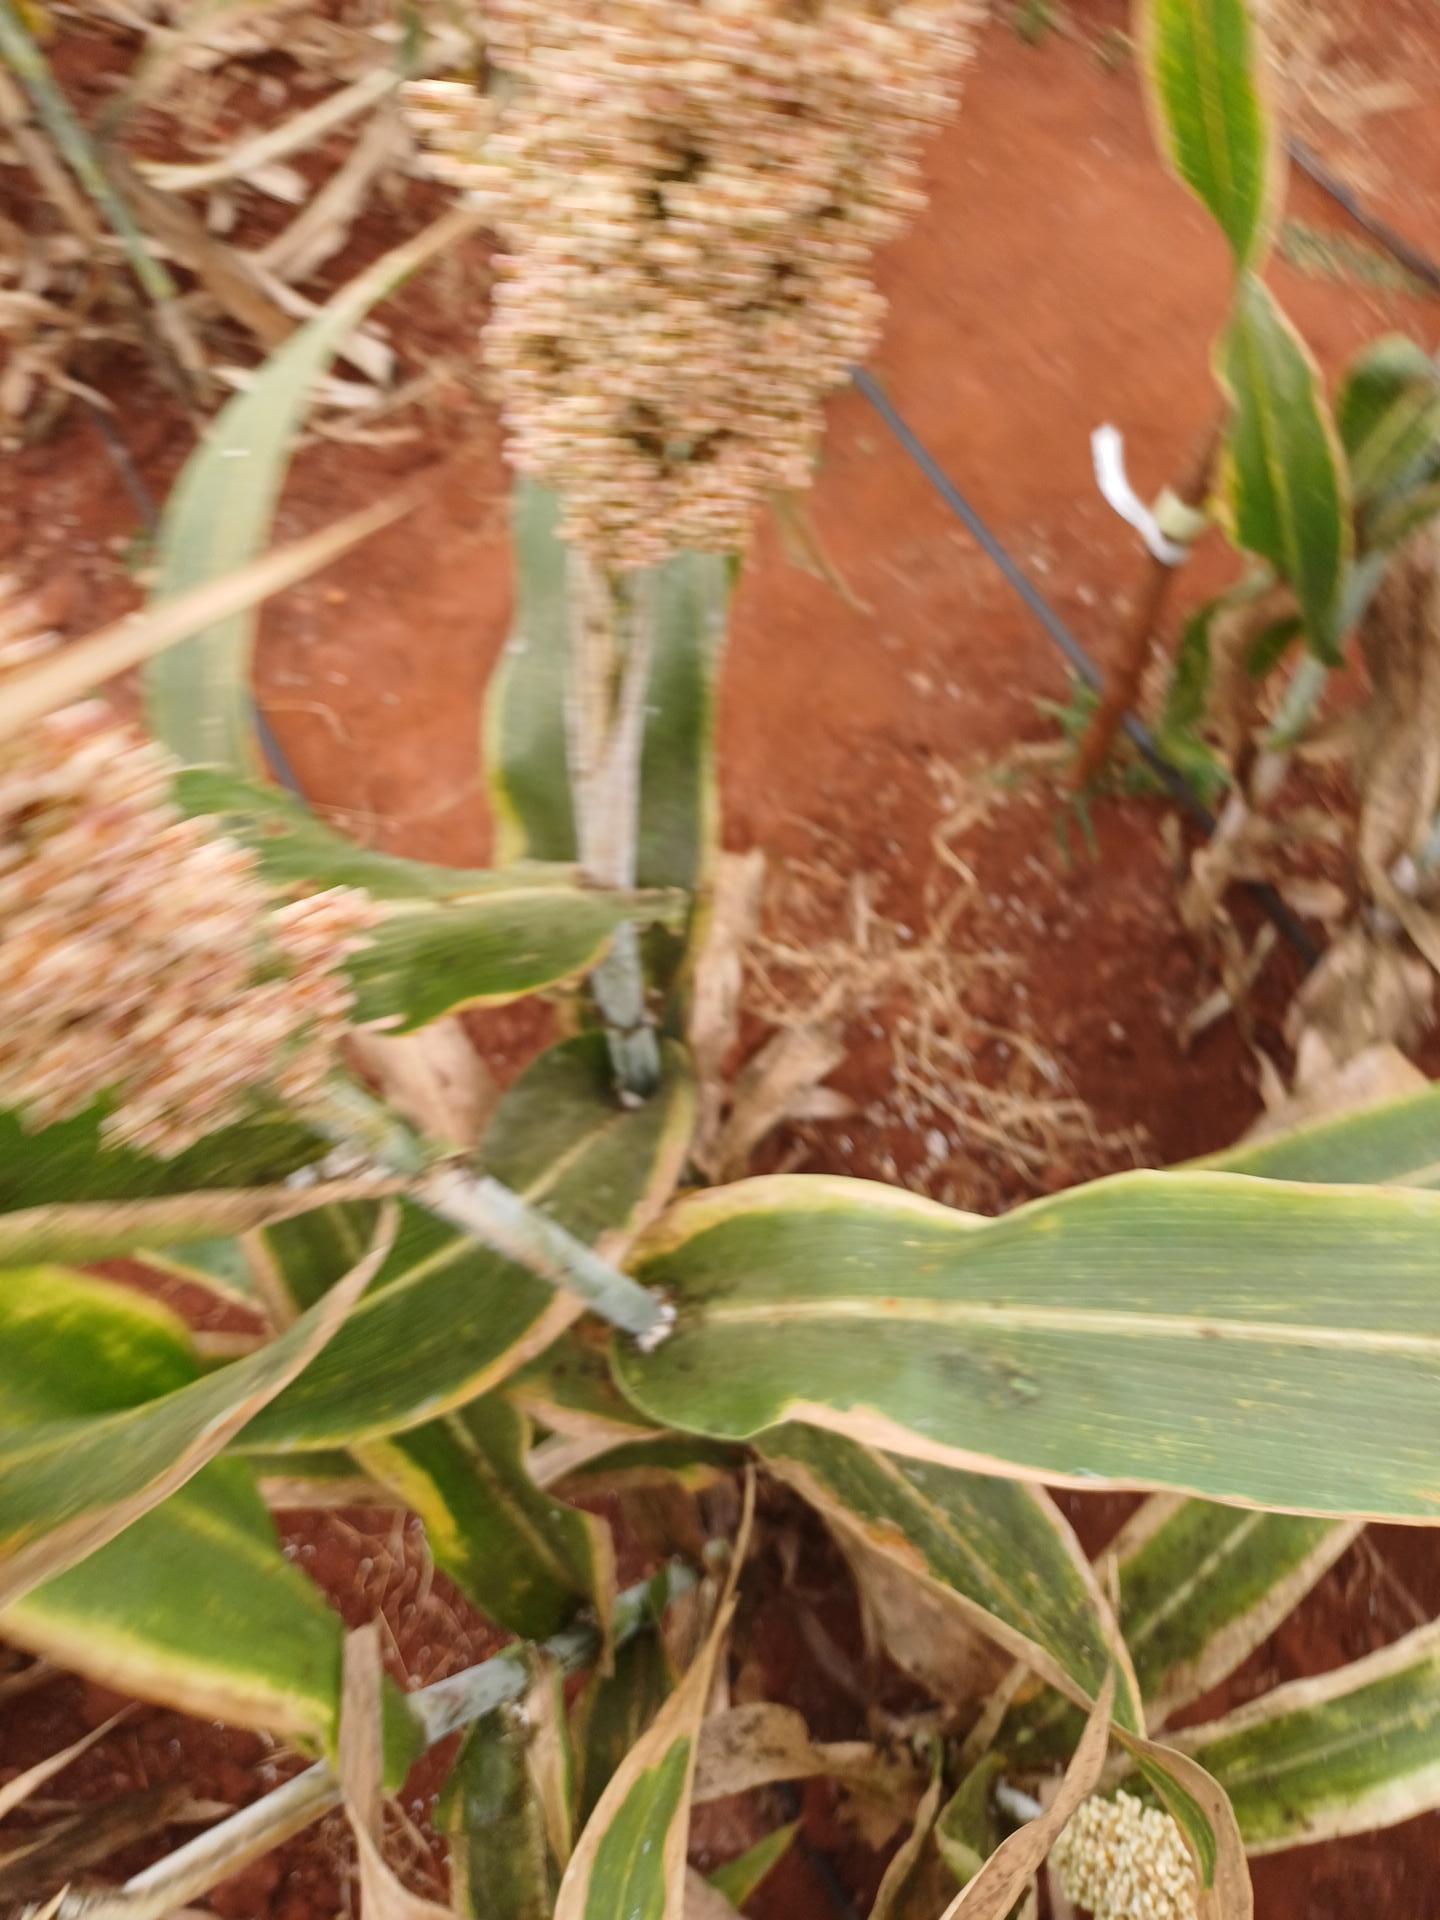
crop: sorghum
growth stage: maturity
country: Kenya
